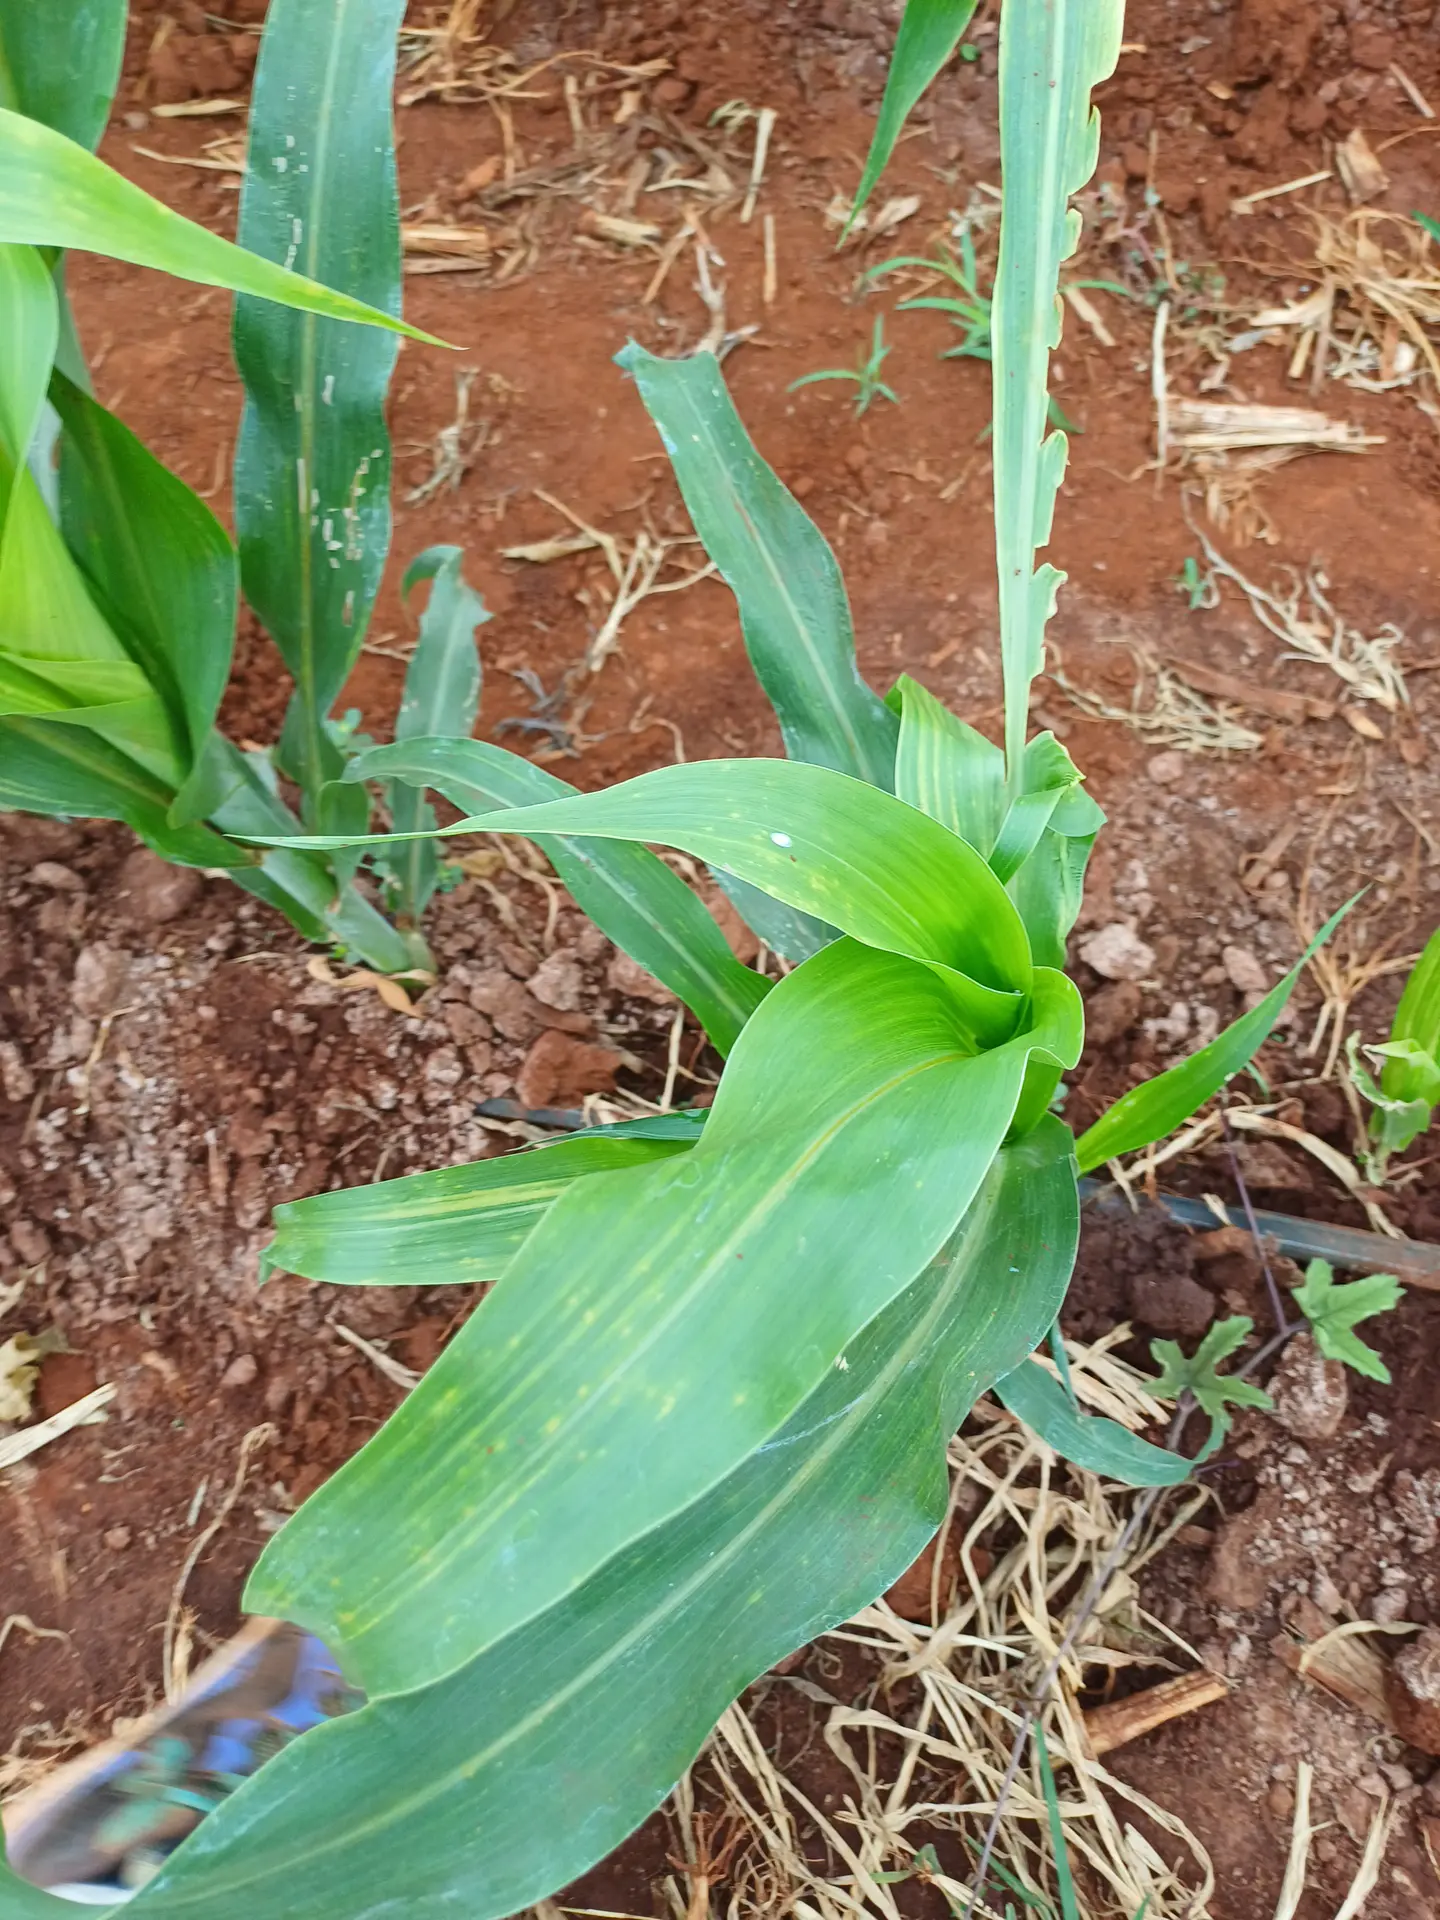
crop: sorghum
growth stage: vegetative
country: Kenya
